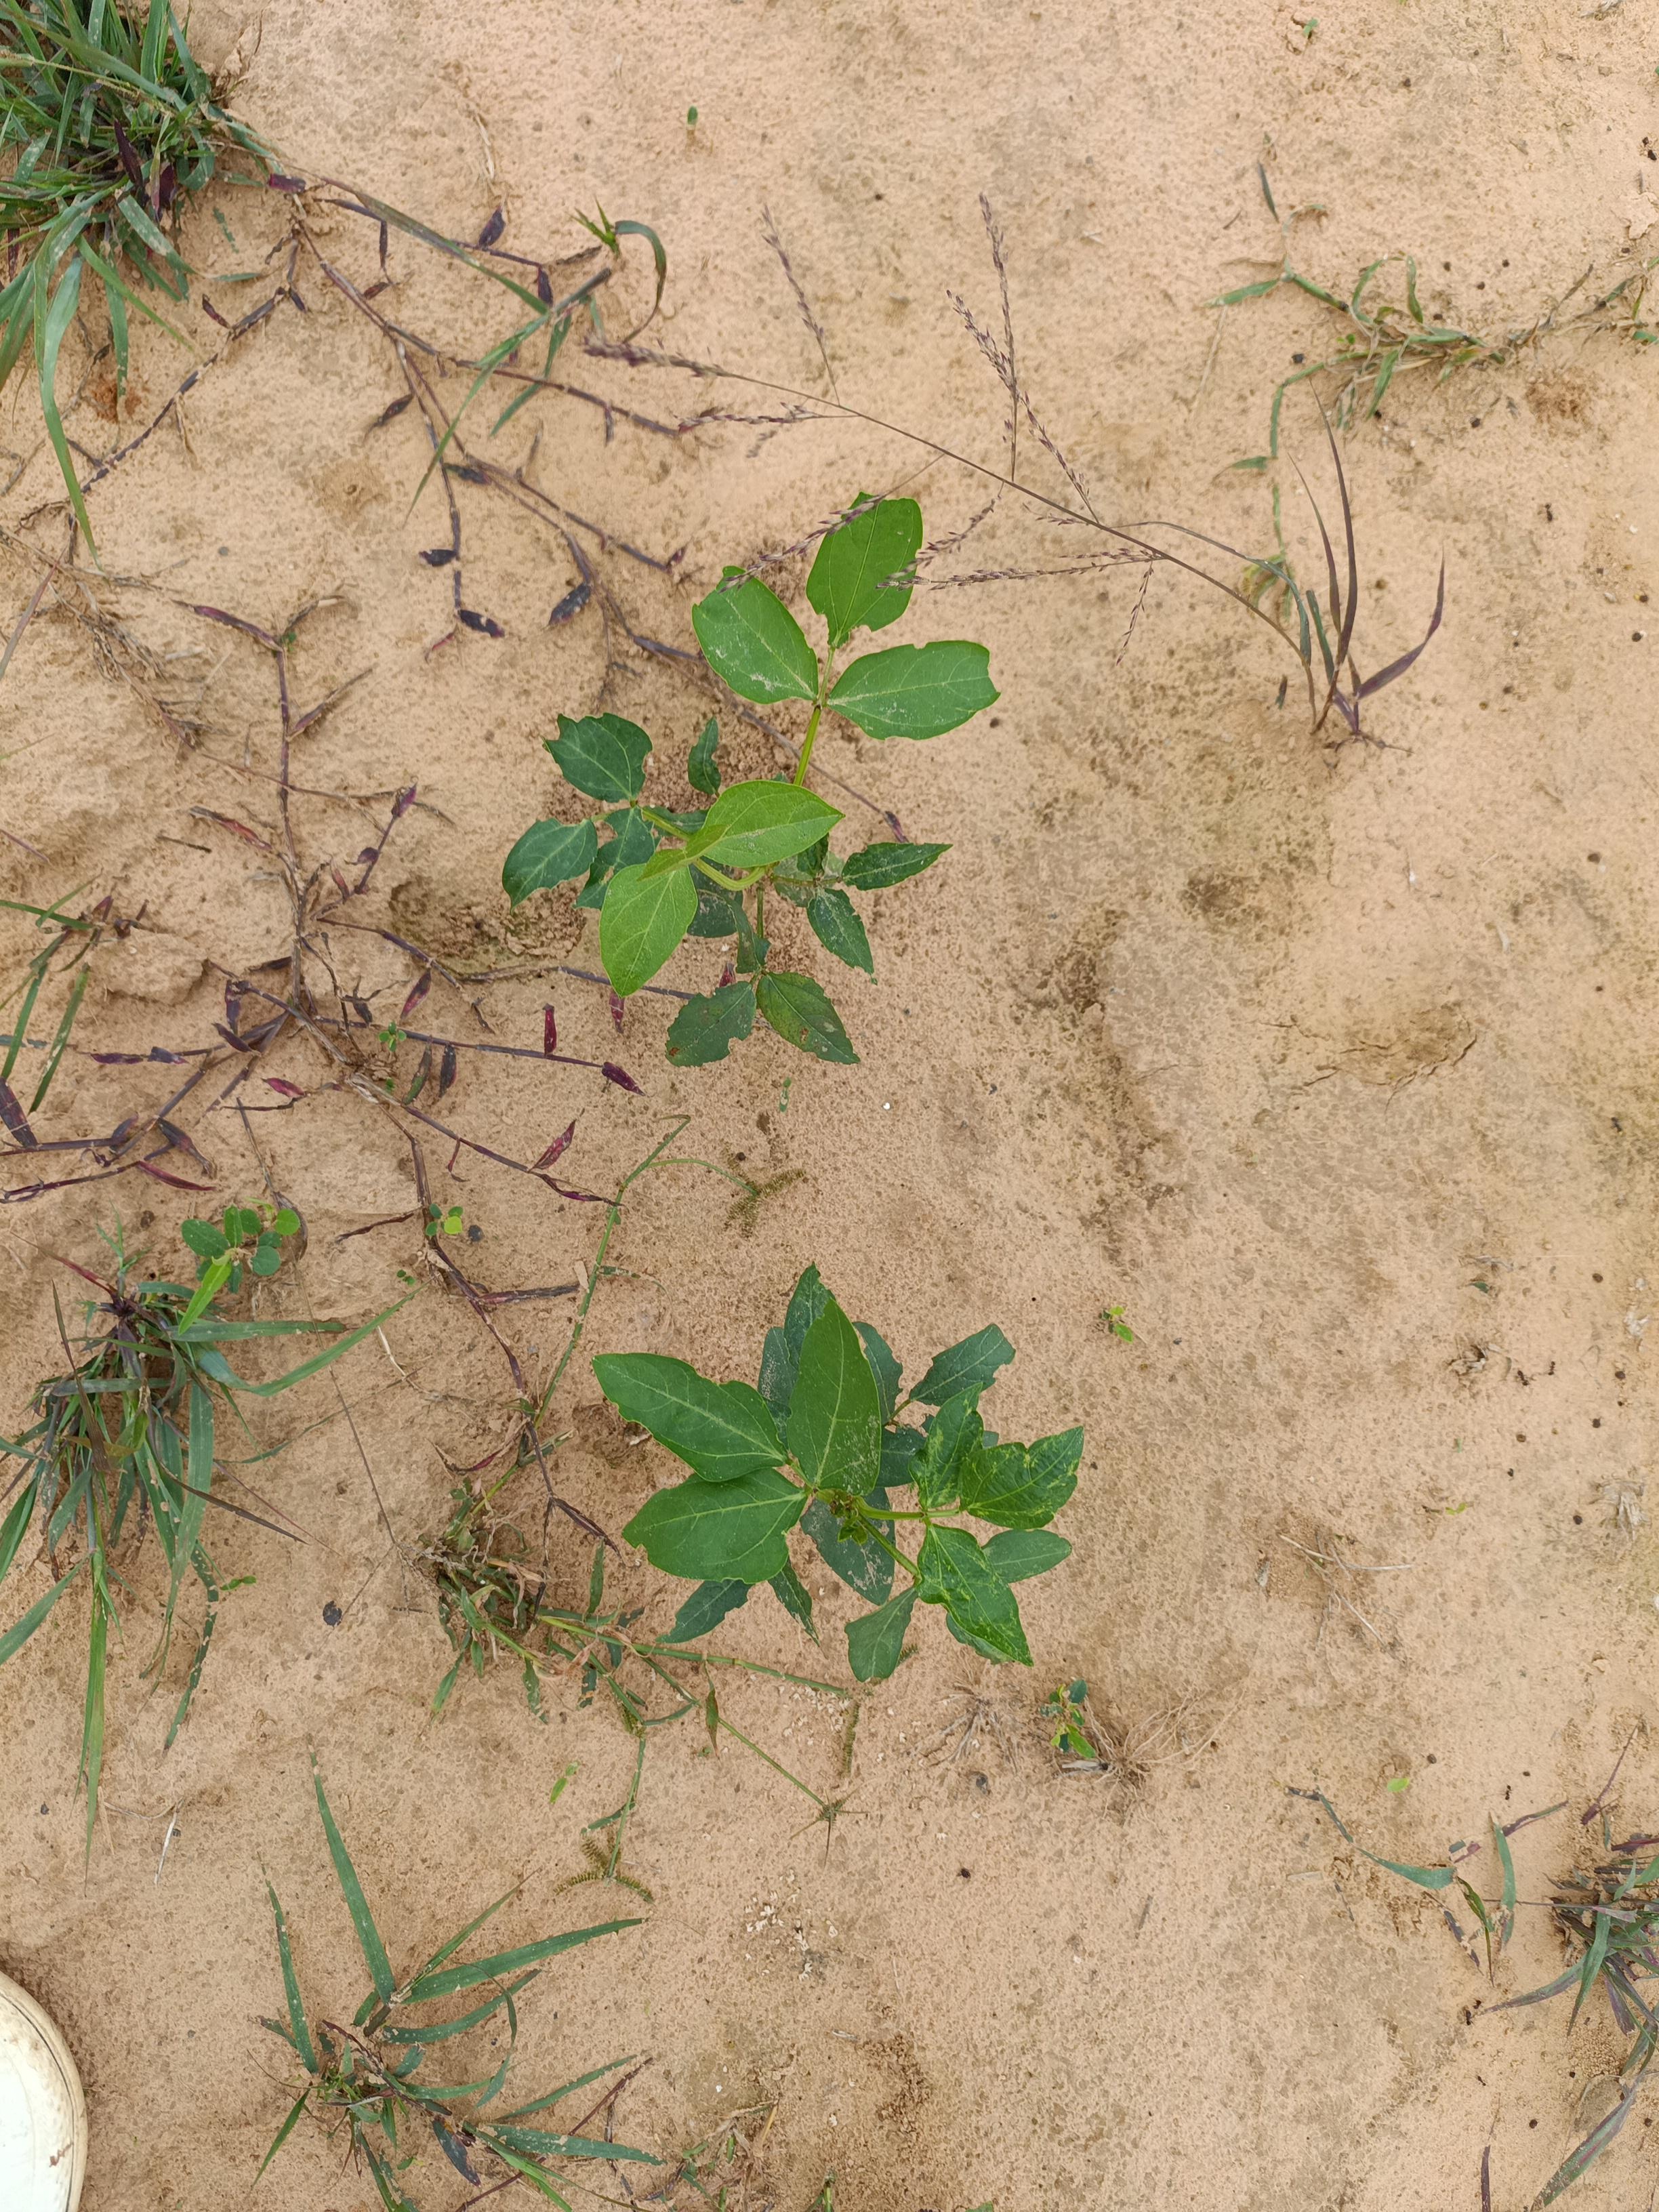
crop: cowpea
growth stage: emergence
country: Nigeria
